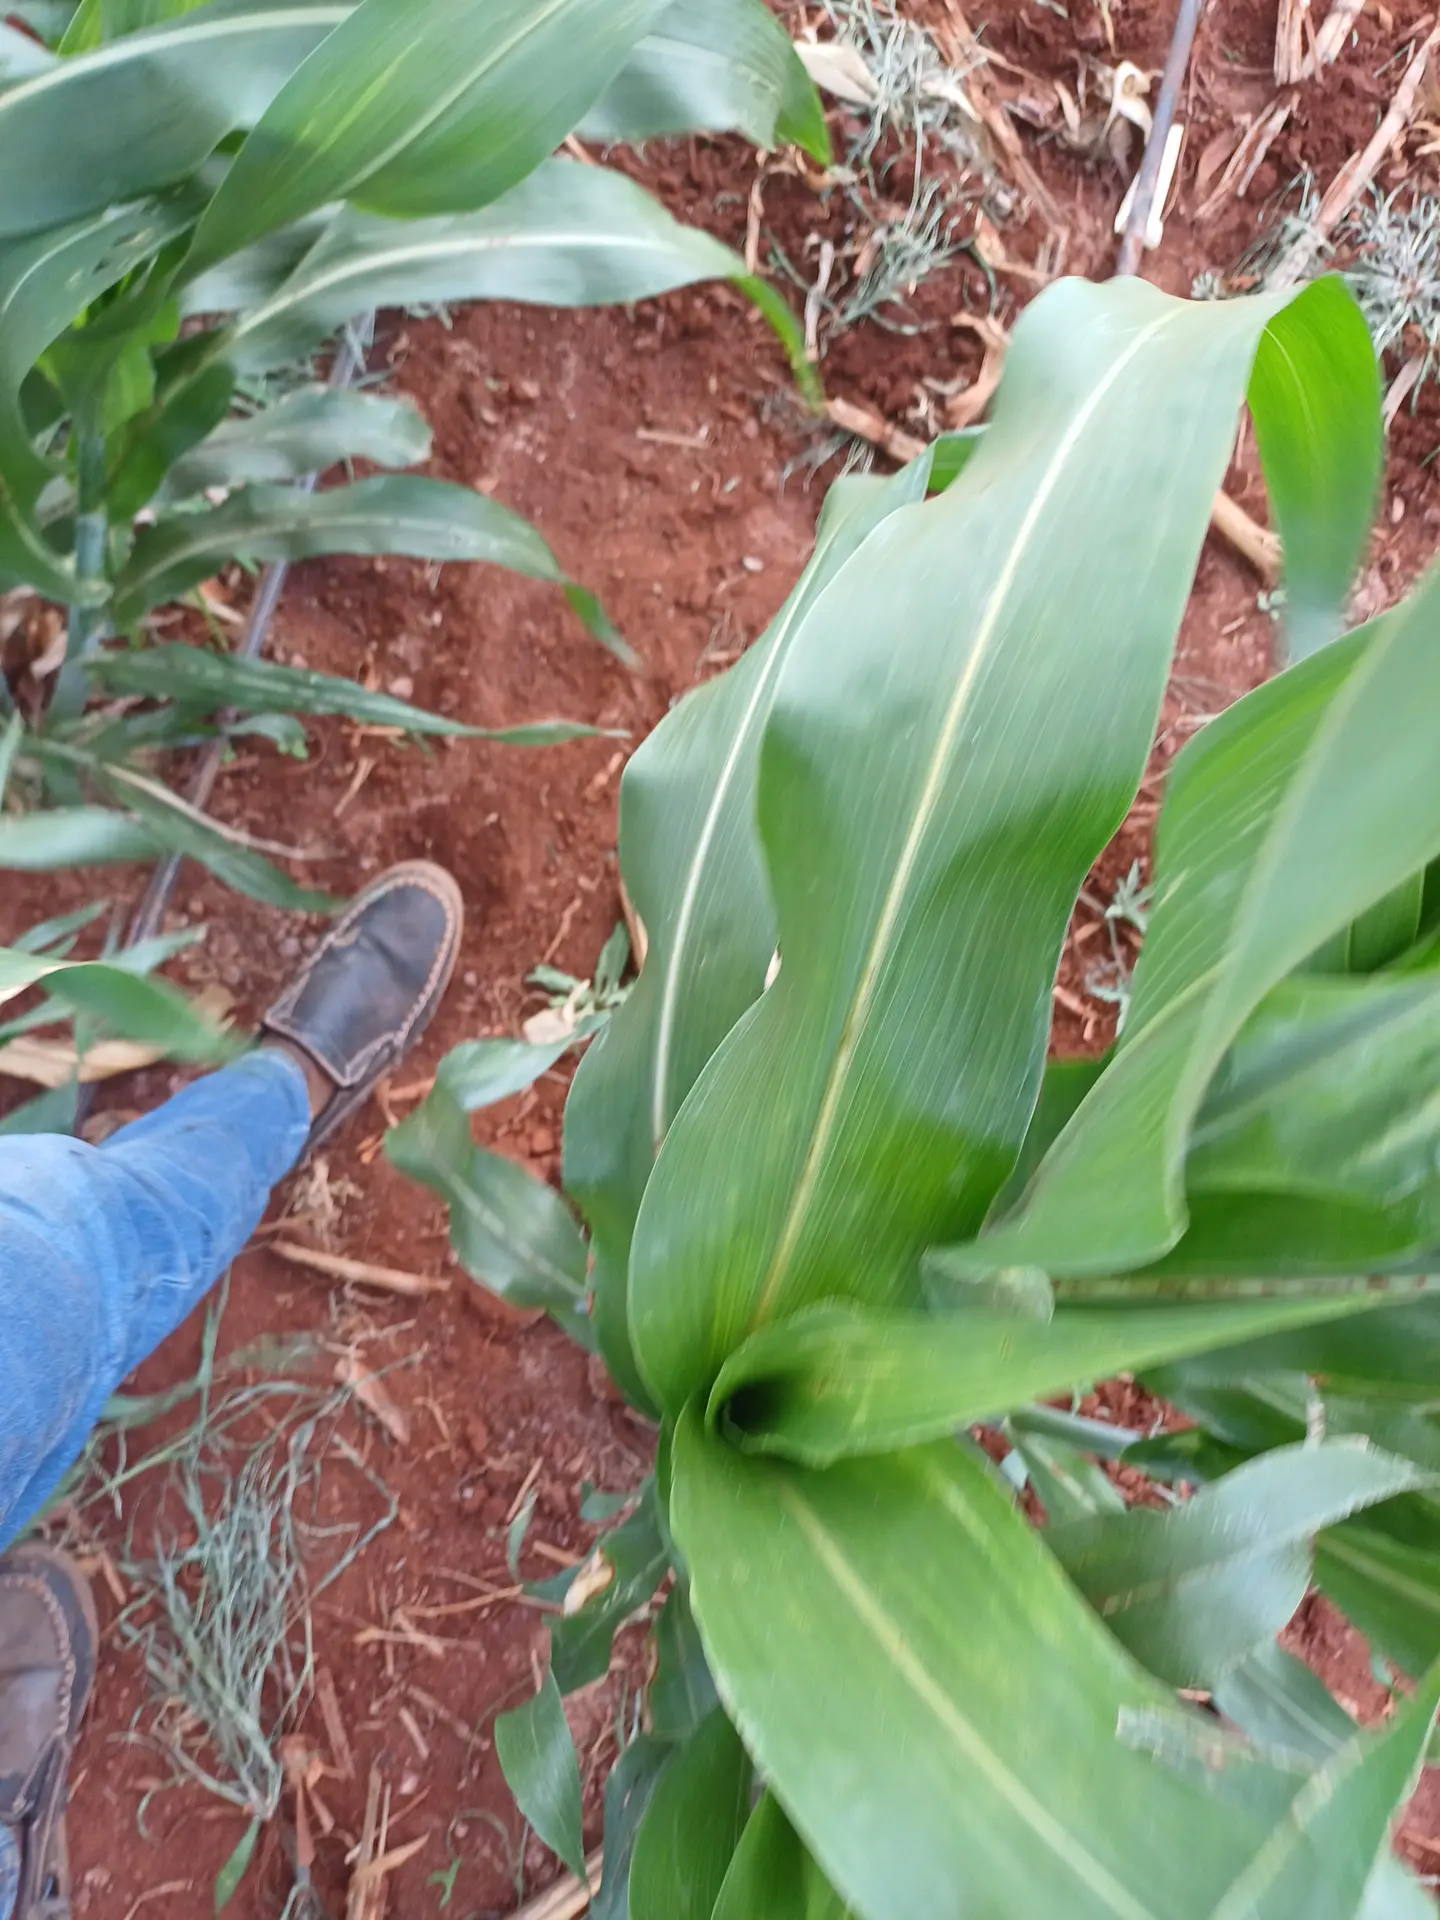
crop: sorghum
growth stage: vegetative
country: Kenya
